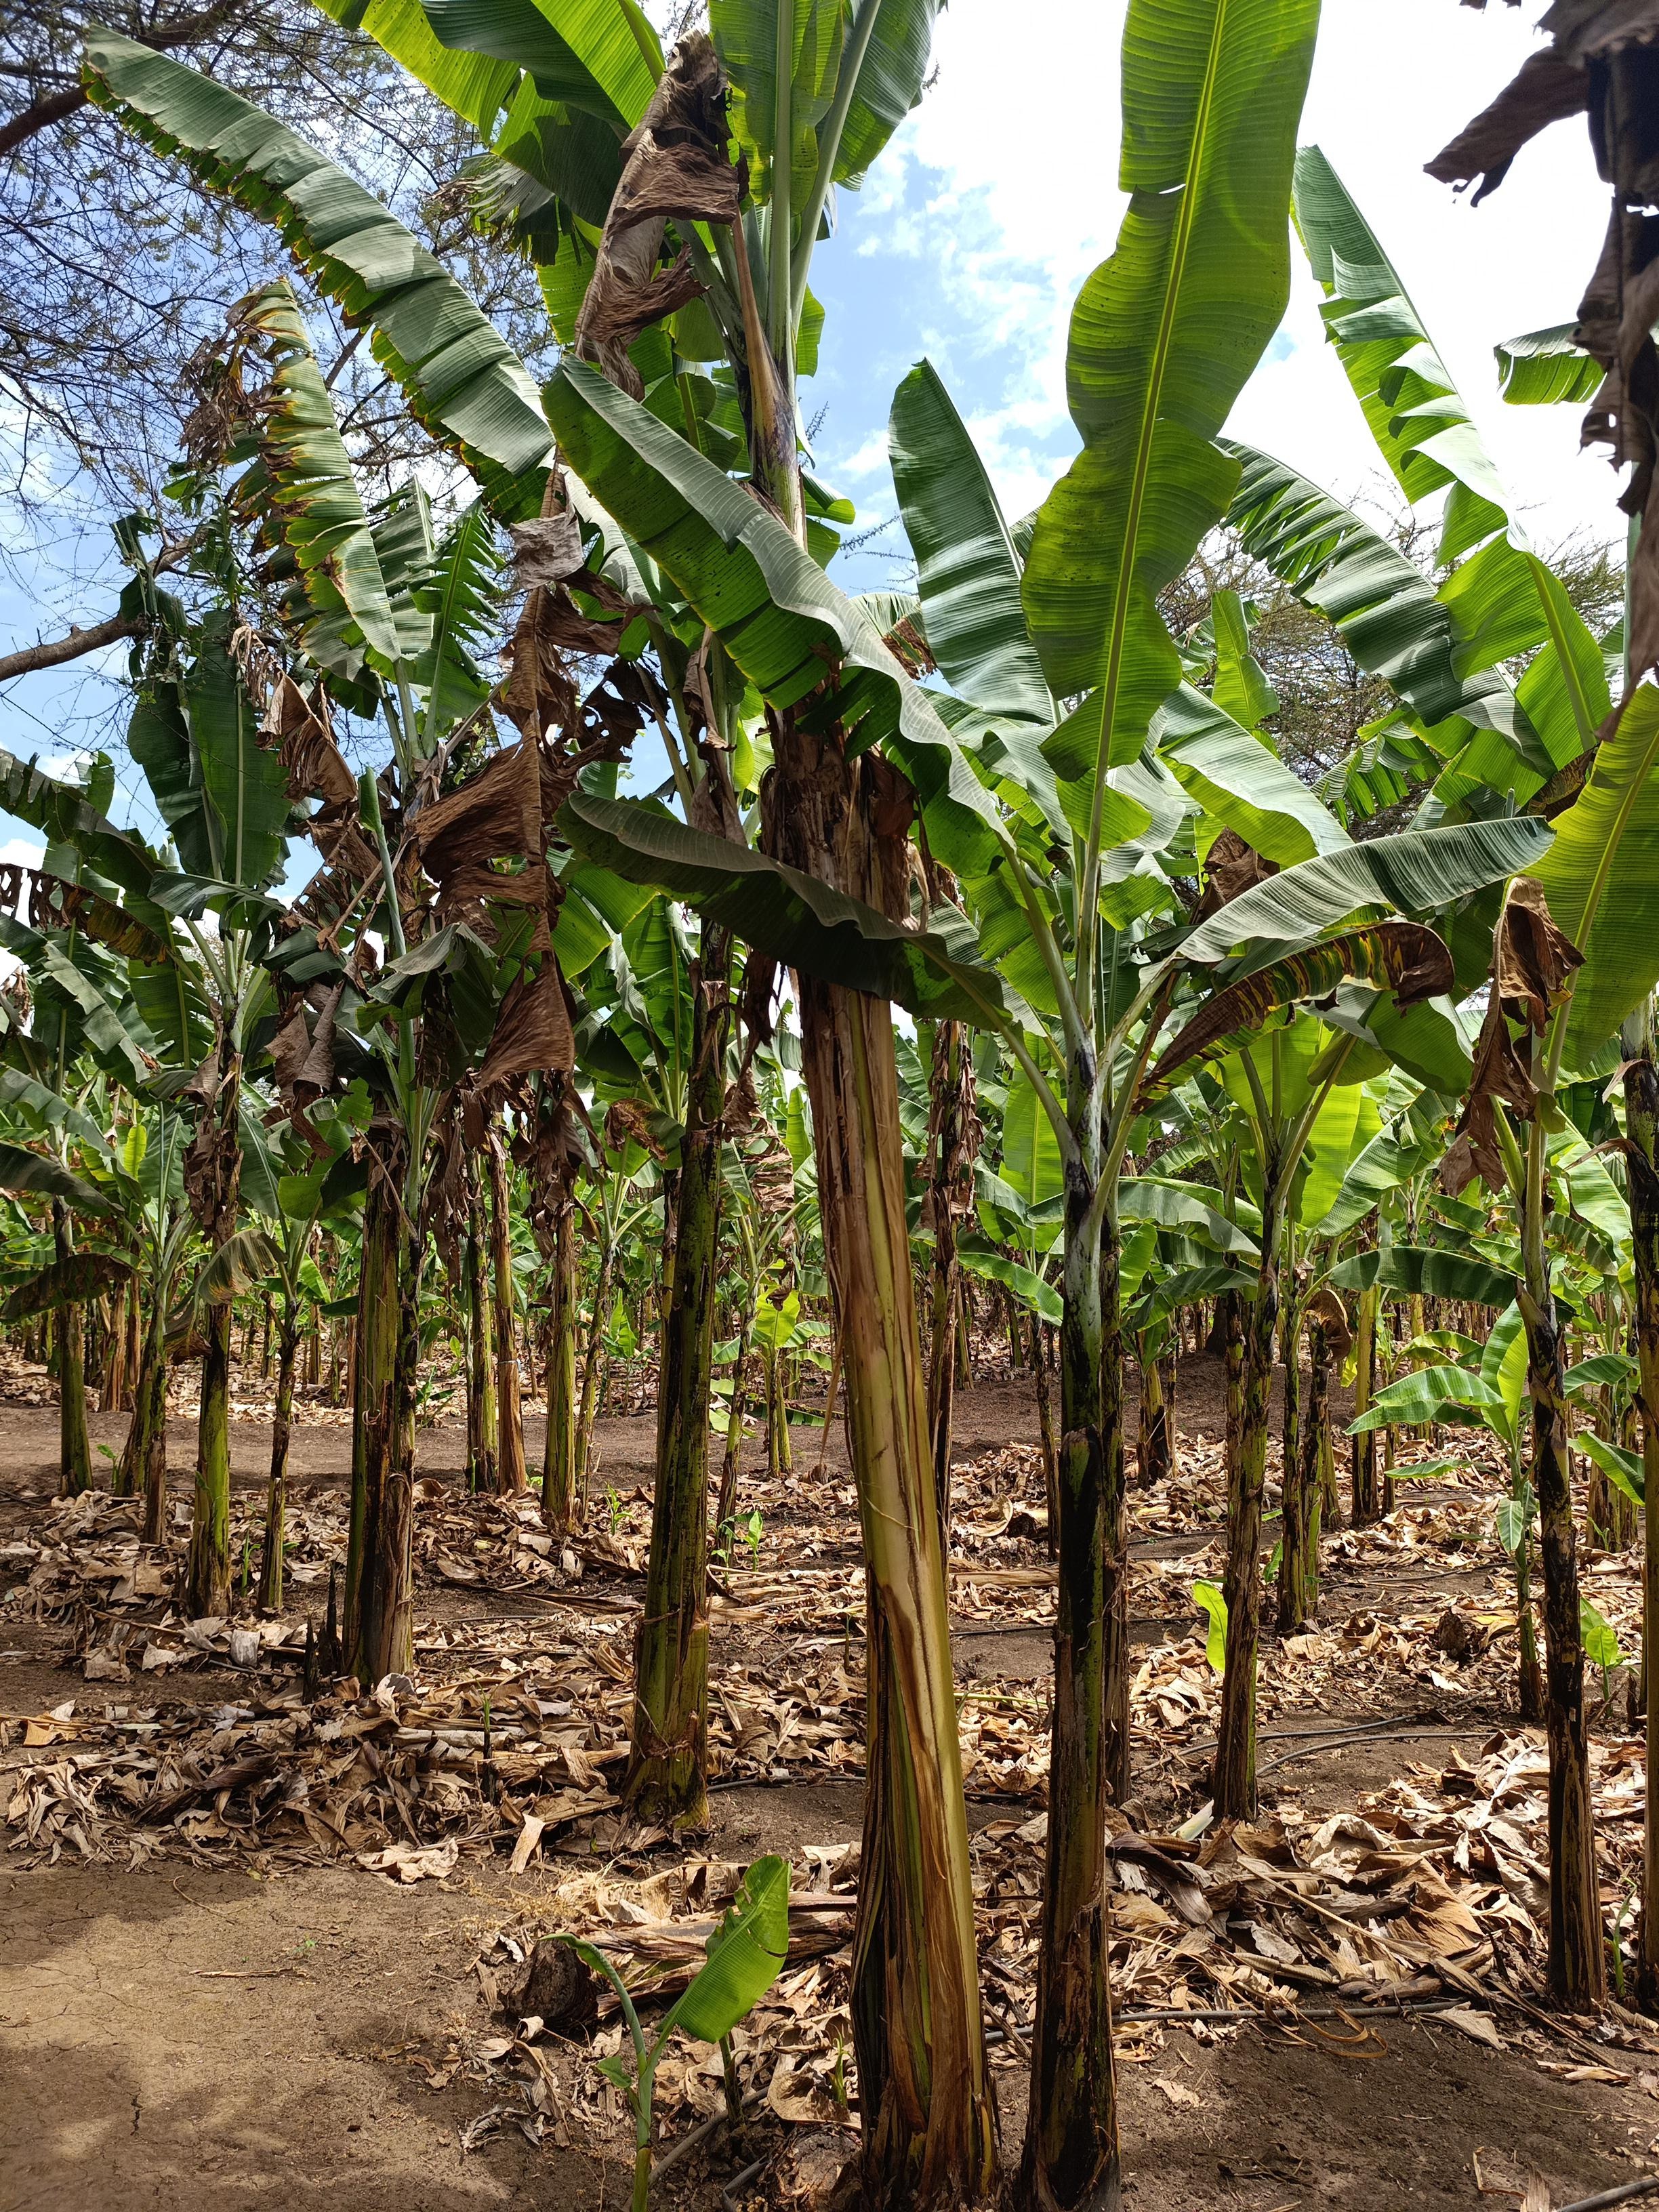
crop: banana
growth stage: vegetative
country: Tanzania
